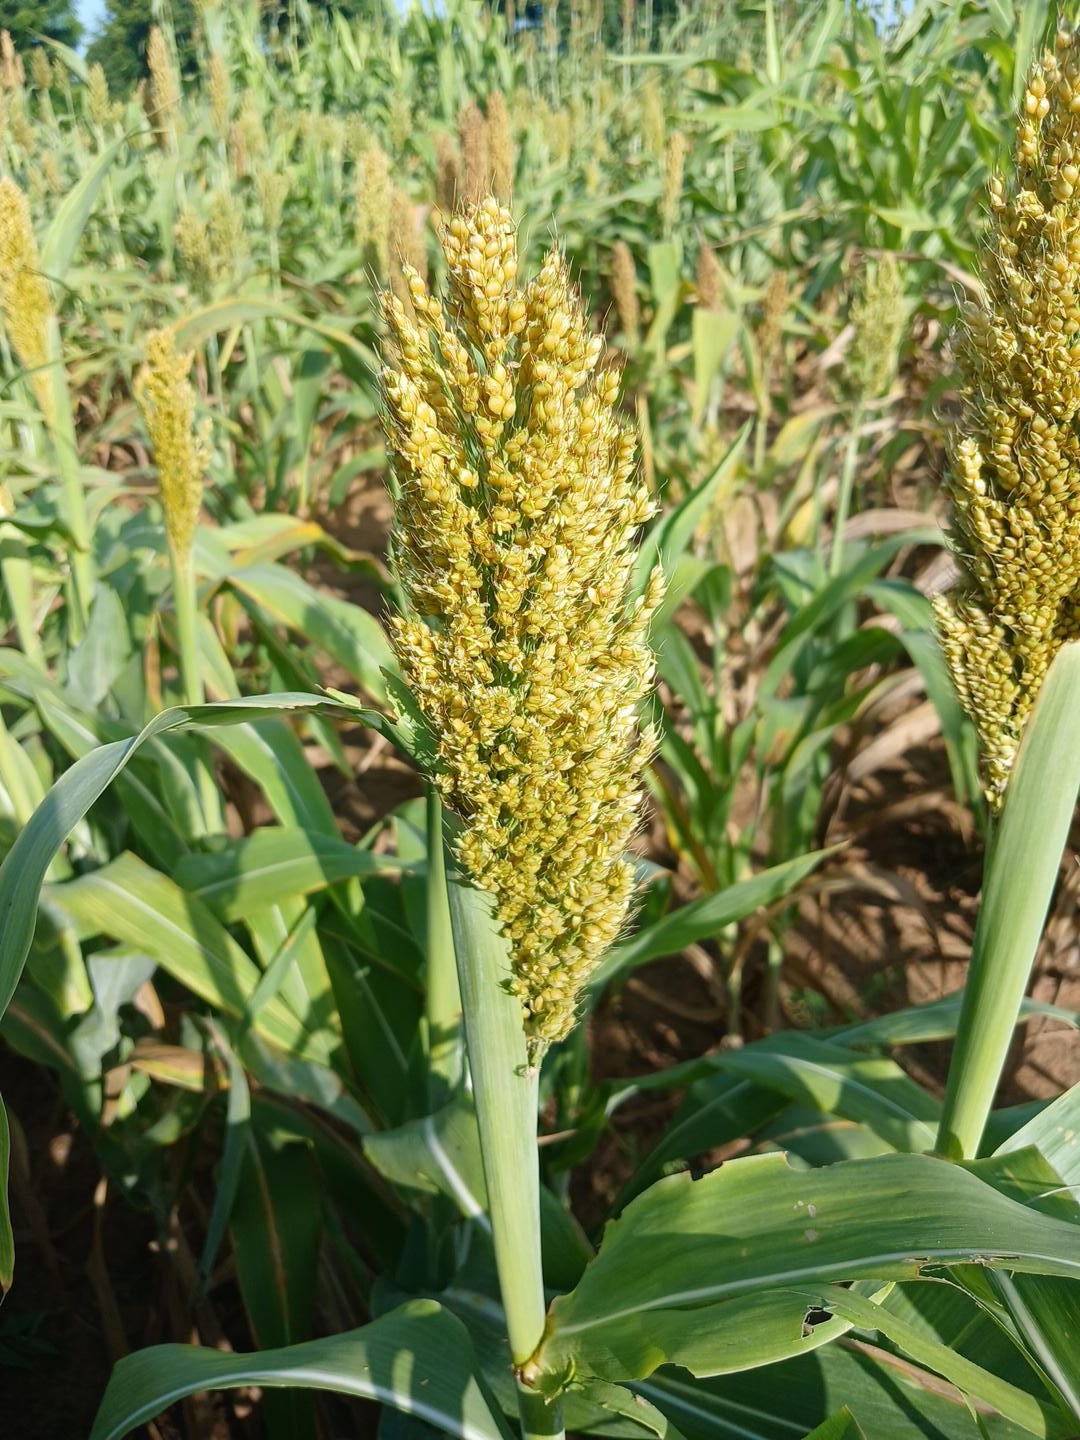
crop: sorghum
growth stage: filling grain
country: Senegal
